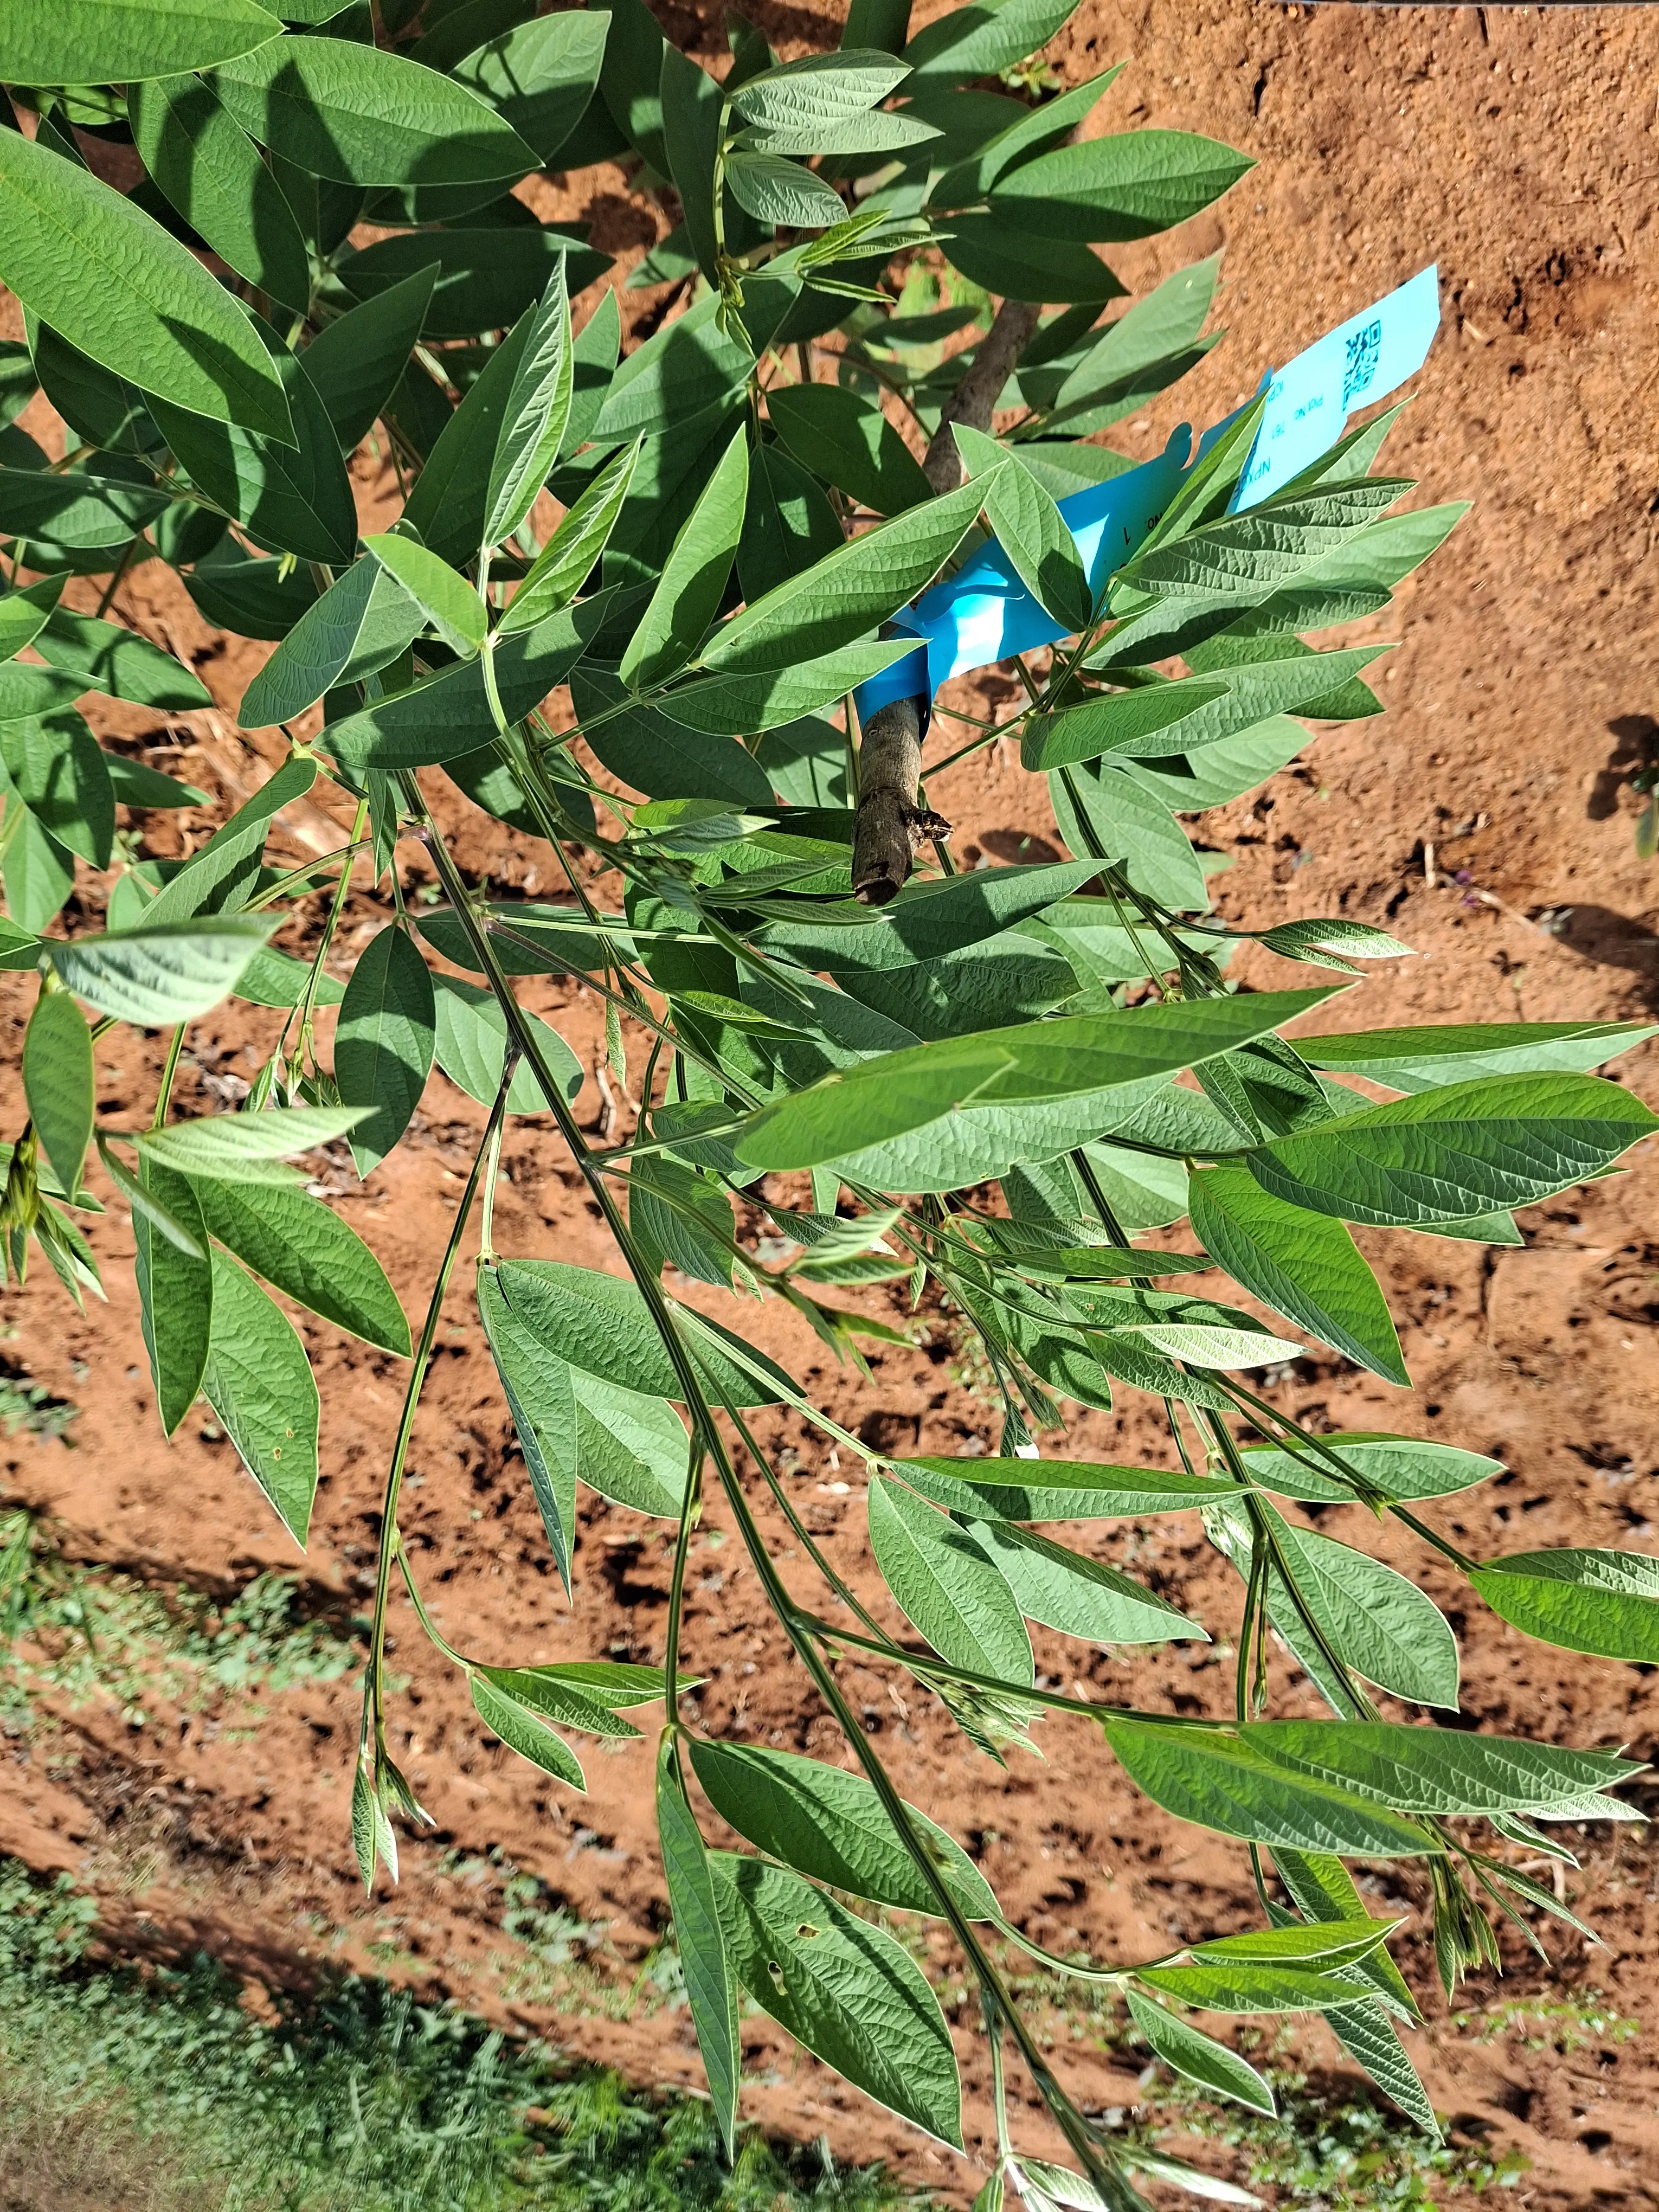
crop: pigeonpea
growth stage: vegetative
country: Kenya
